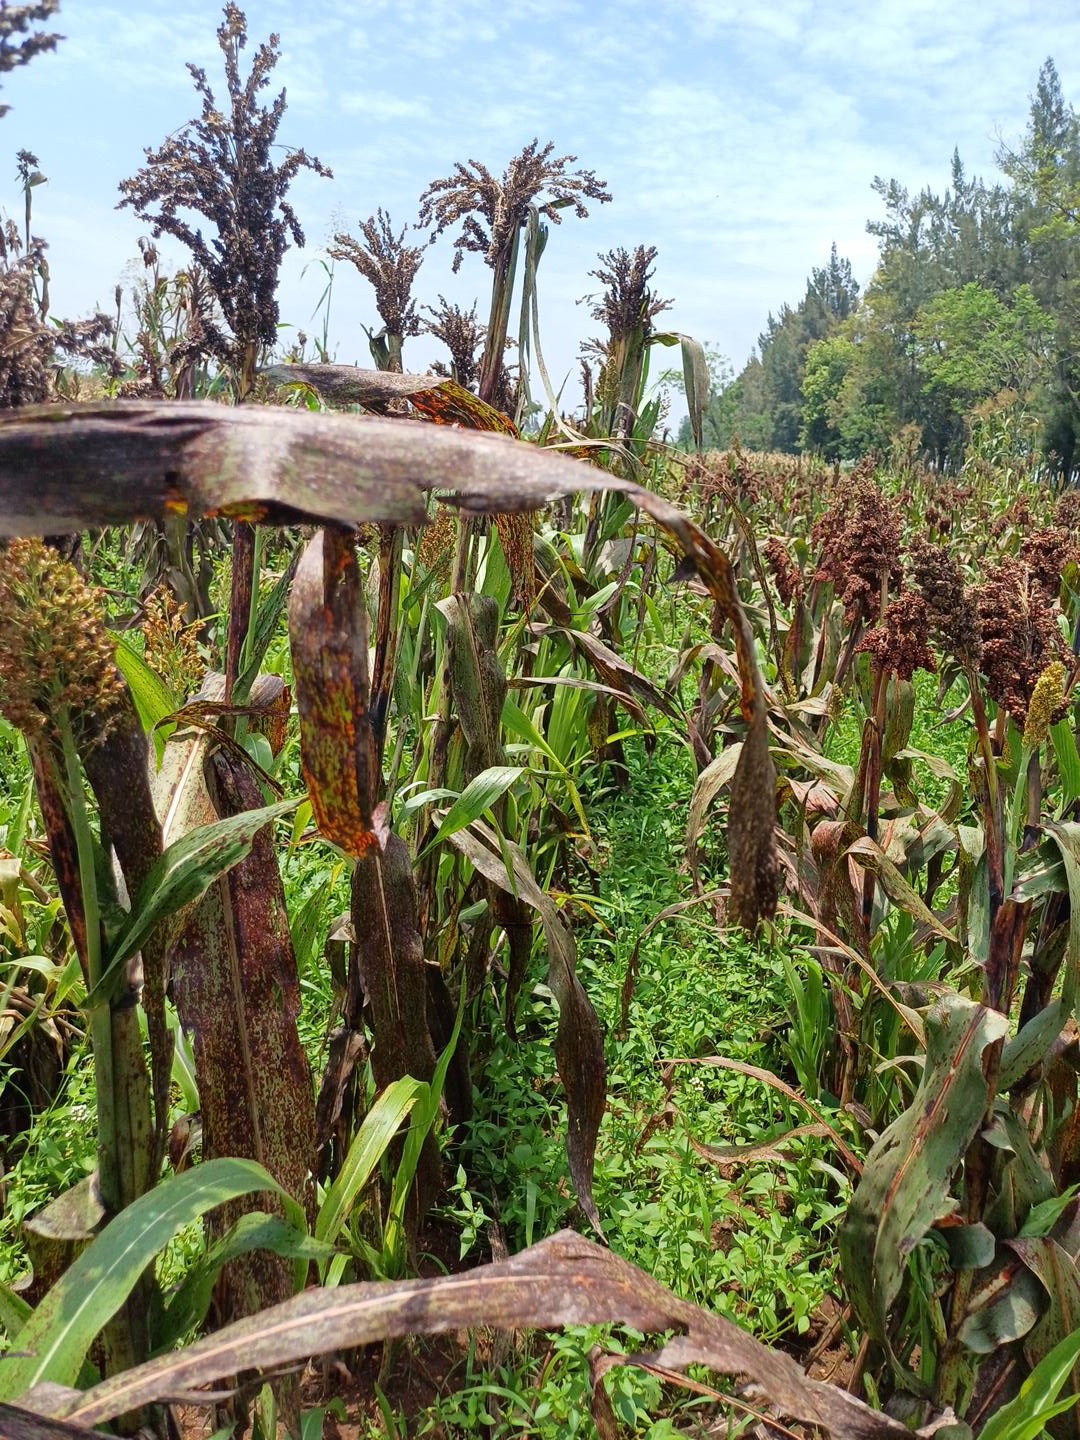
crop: sorghum
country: Kenya
